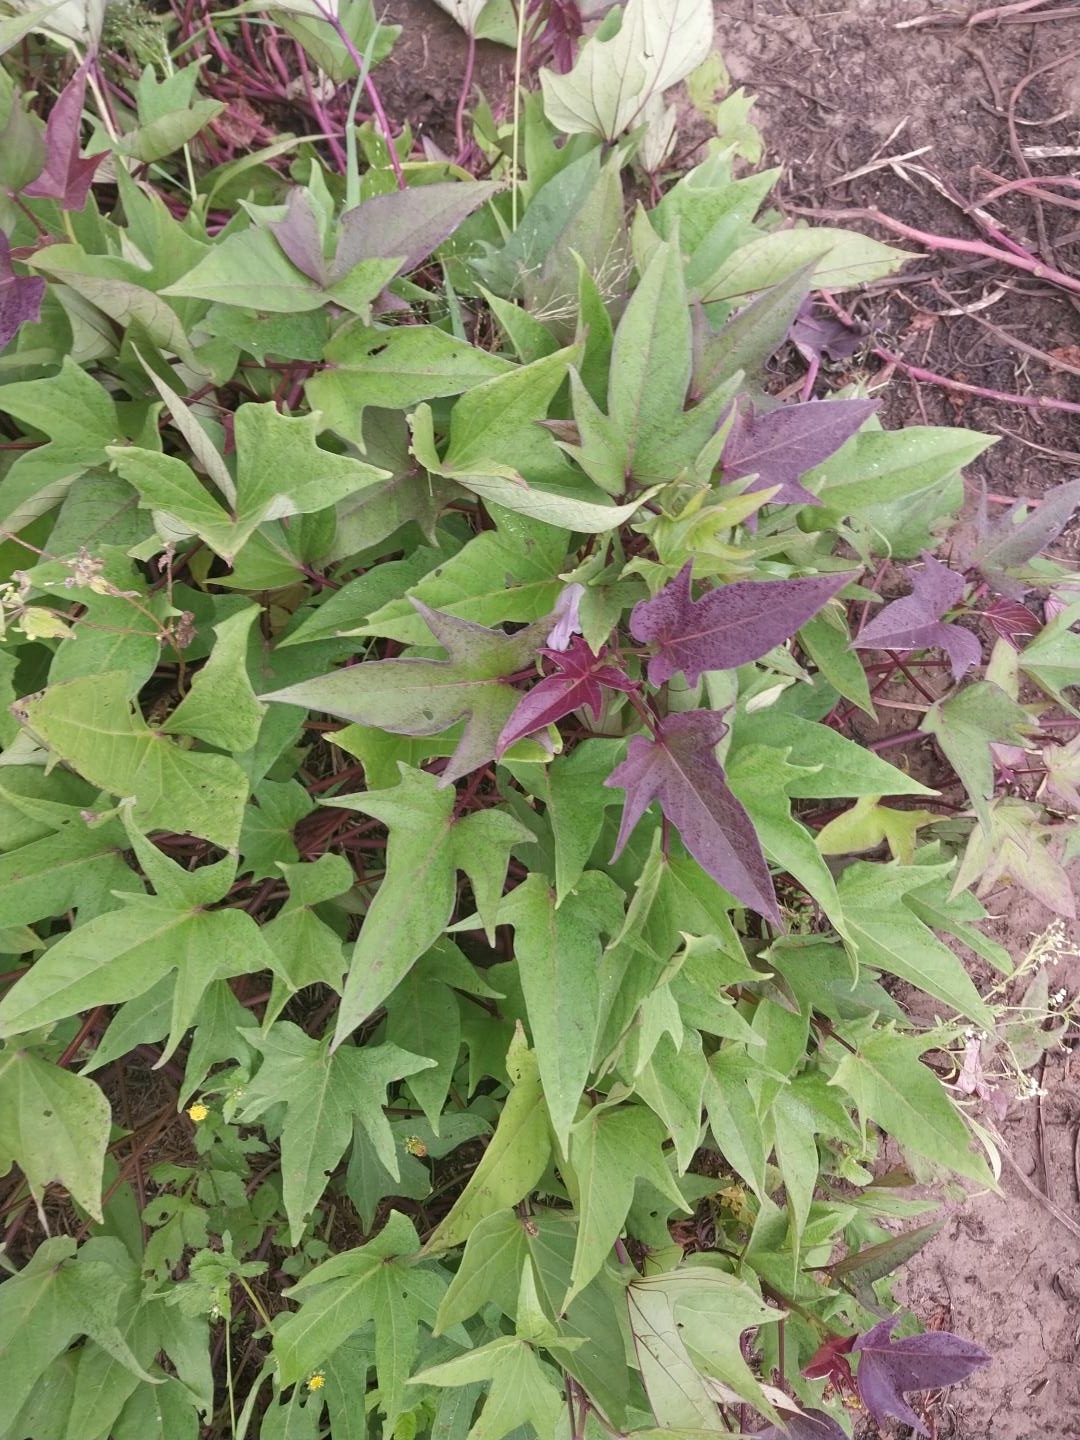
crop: sweet potato
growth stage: flowering
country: Tanzania
